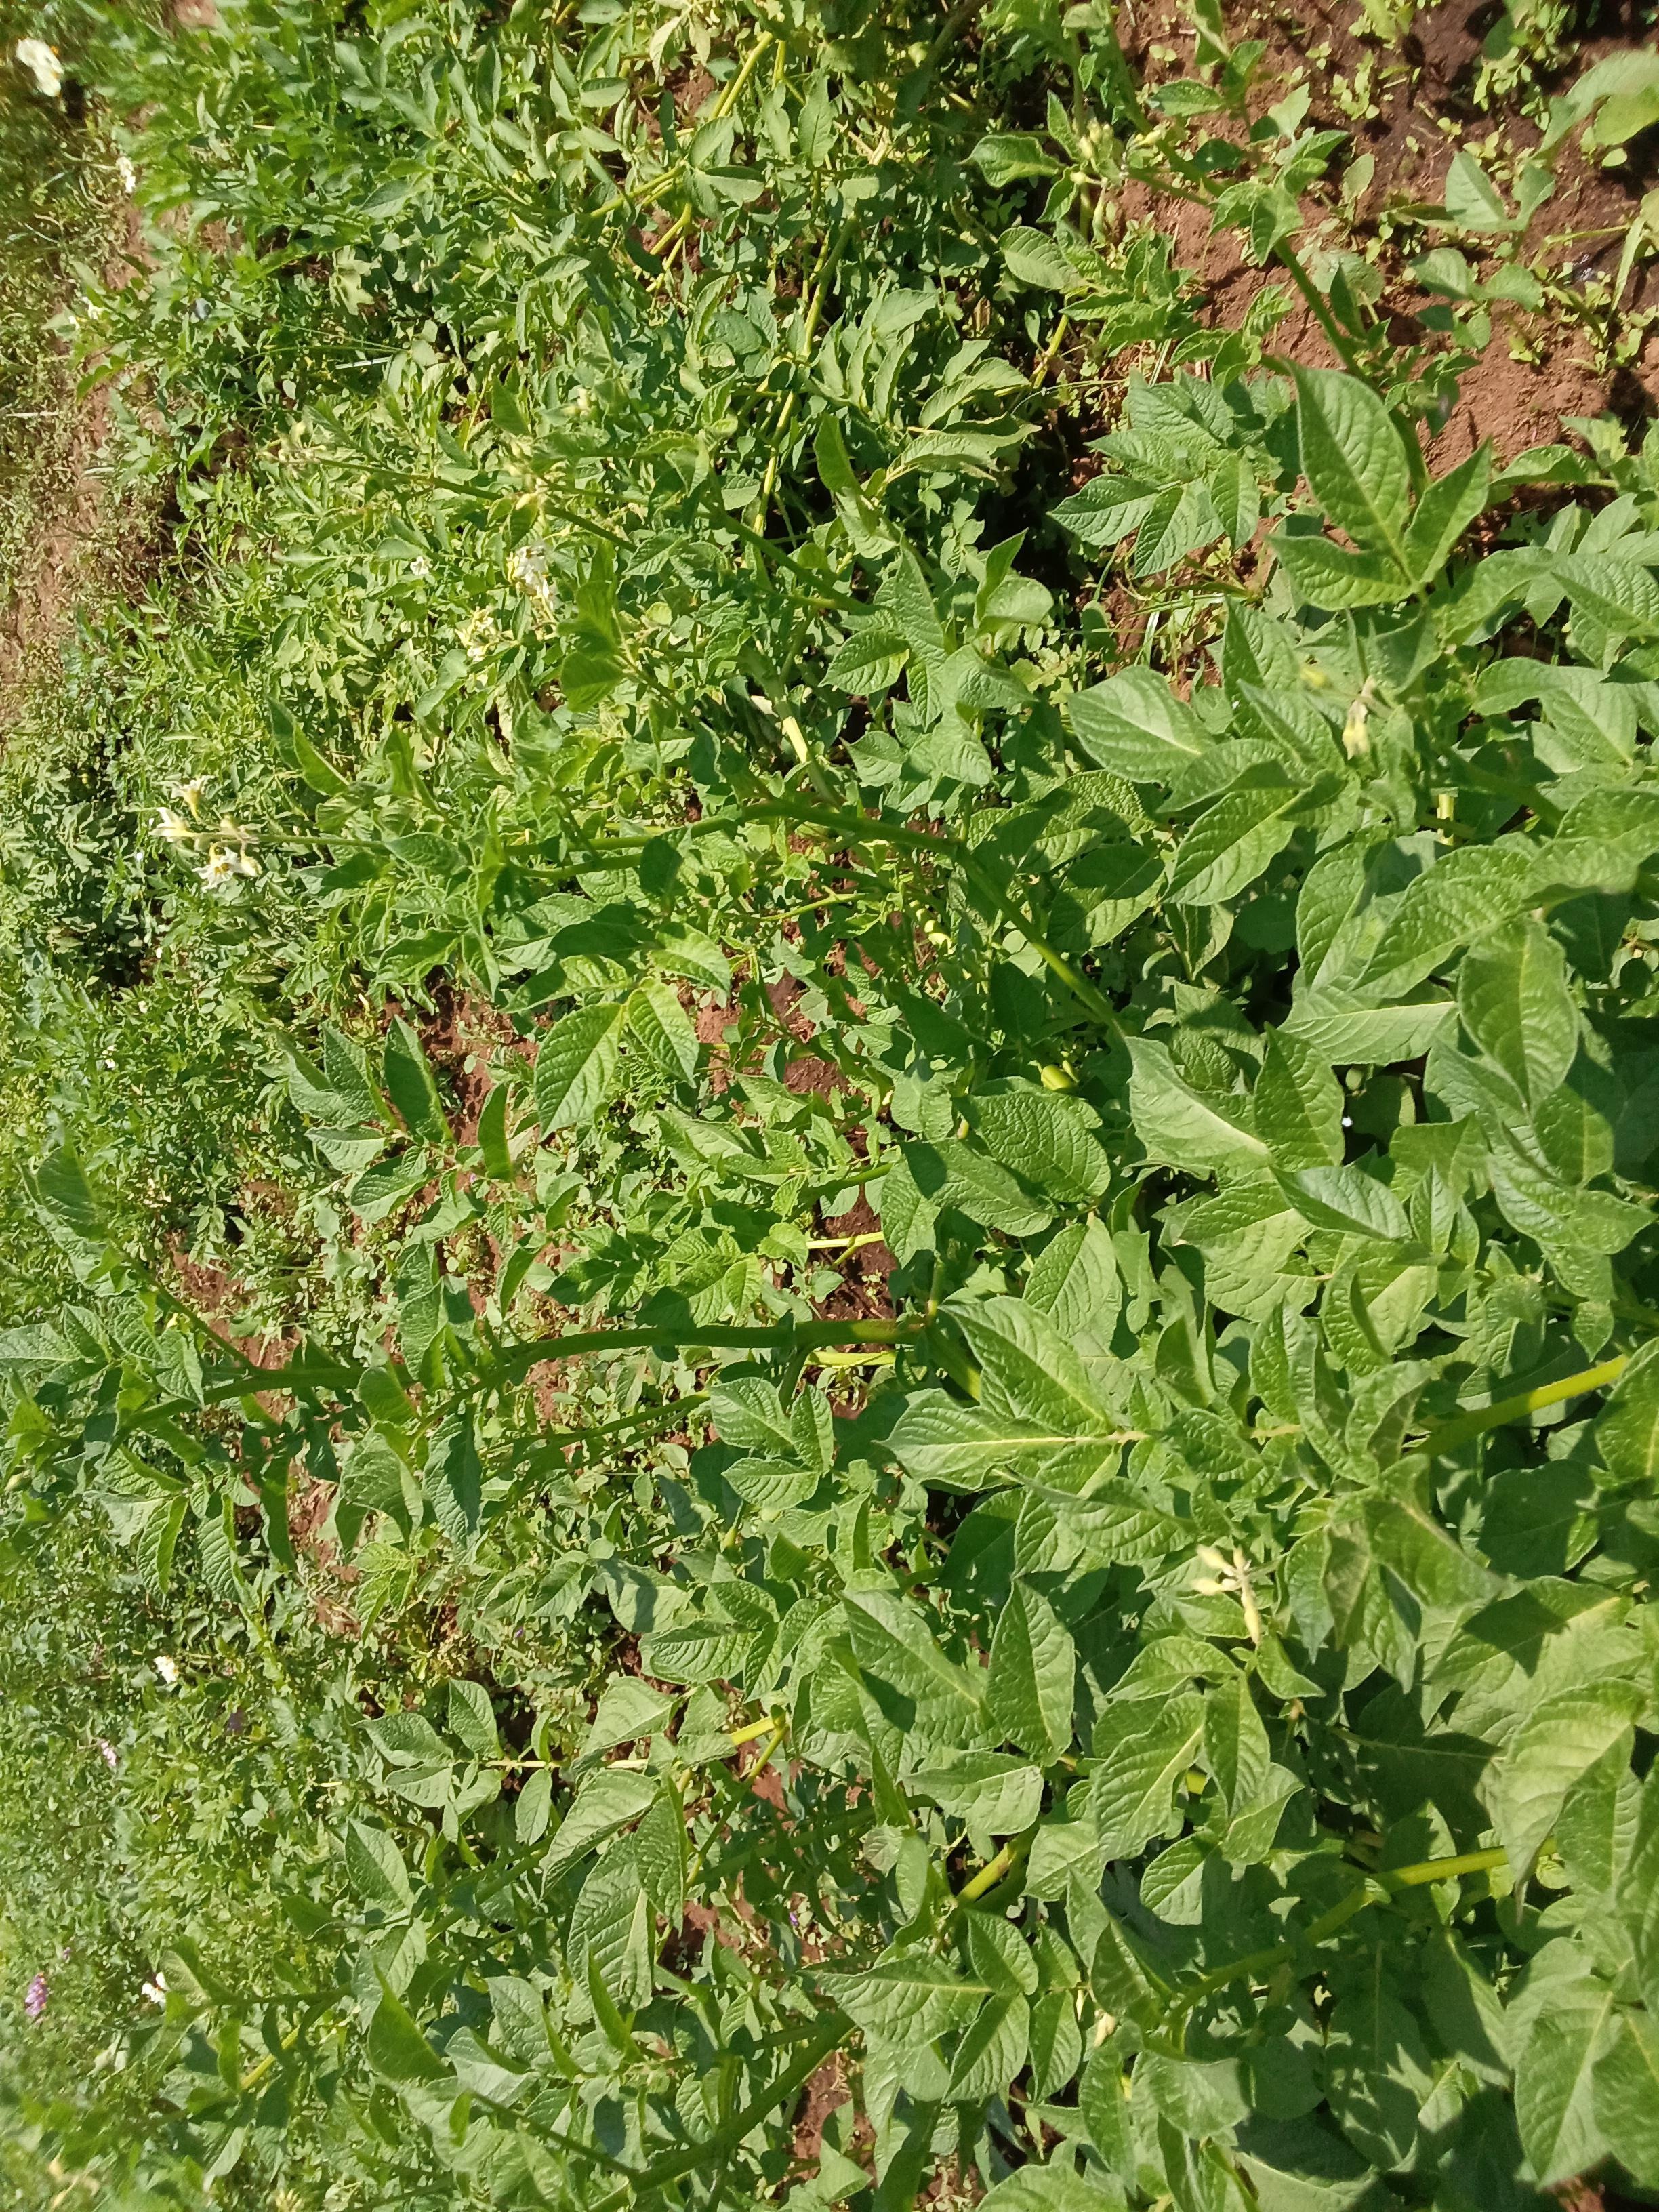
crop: potato
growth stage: vegetative
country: Kenya
